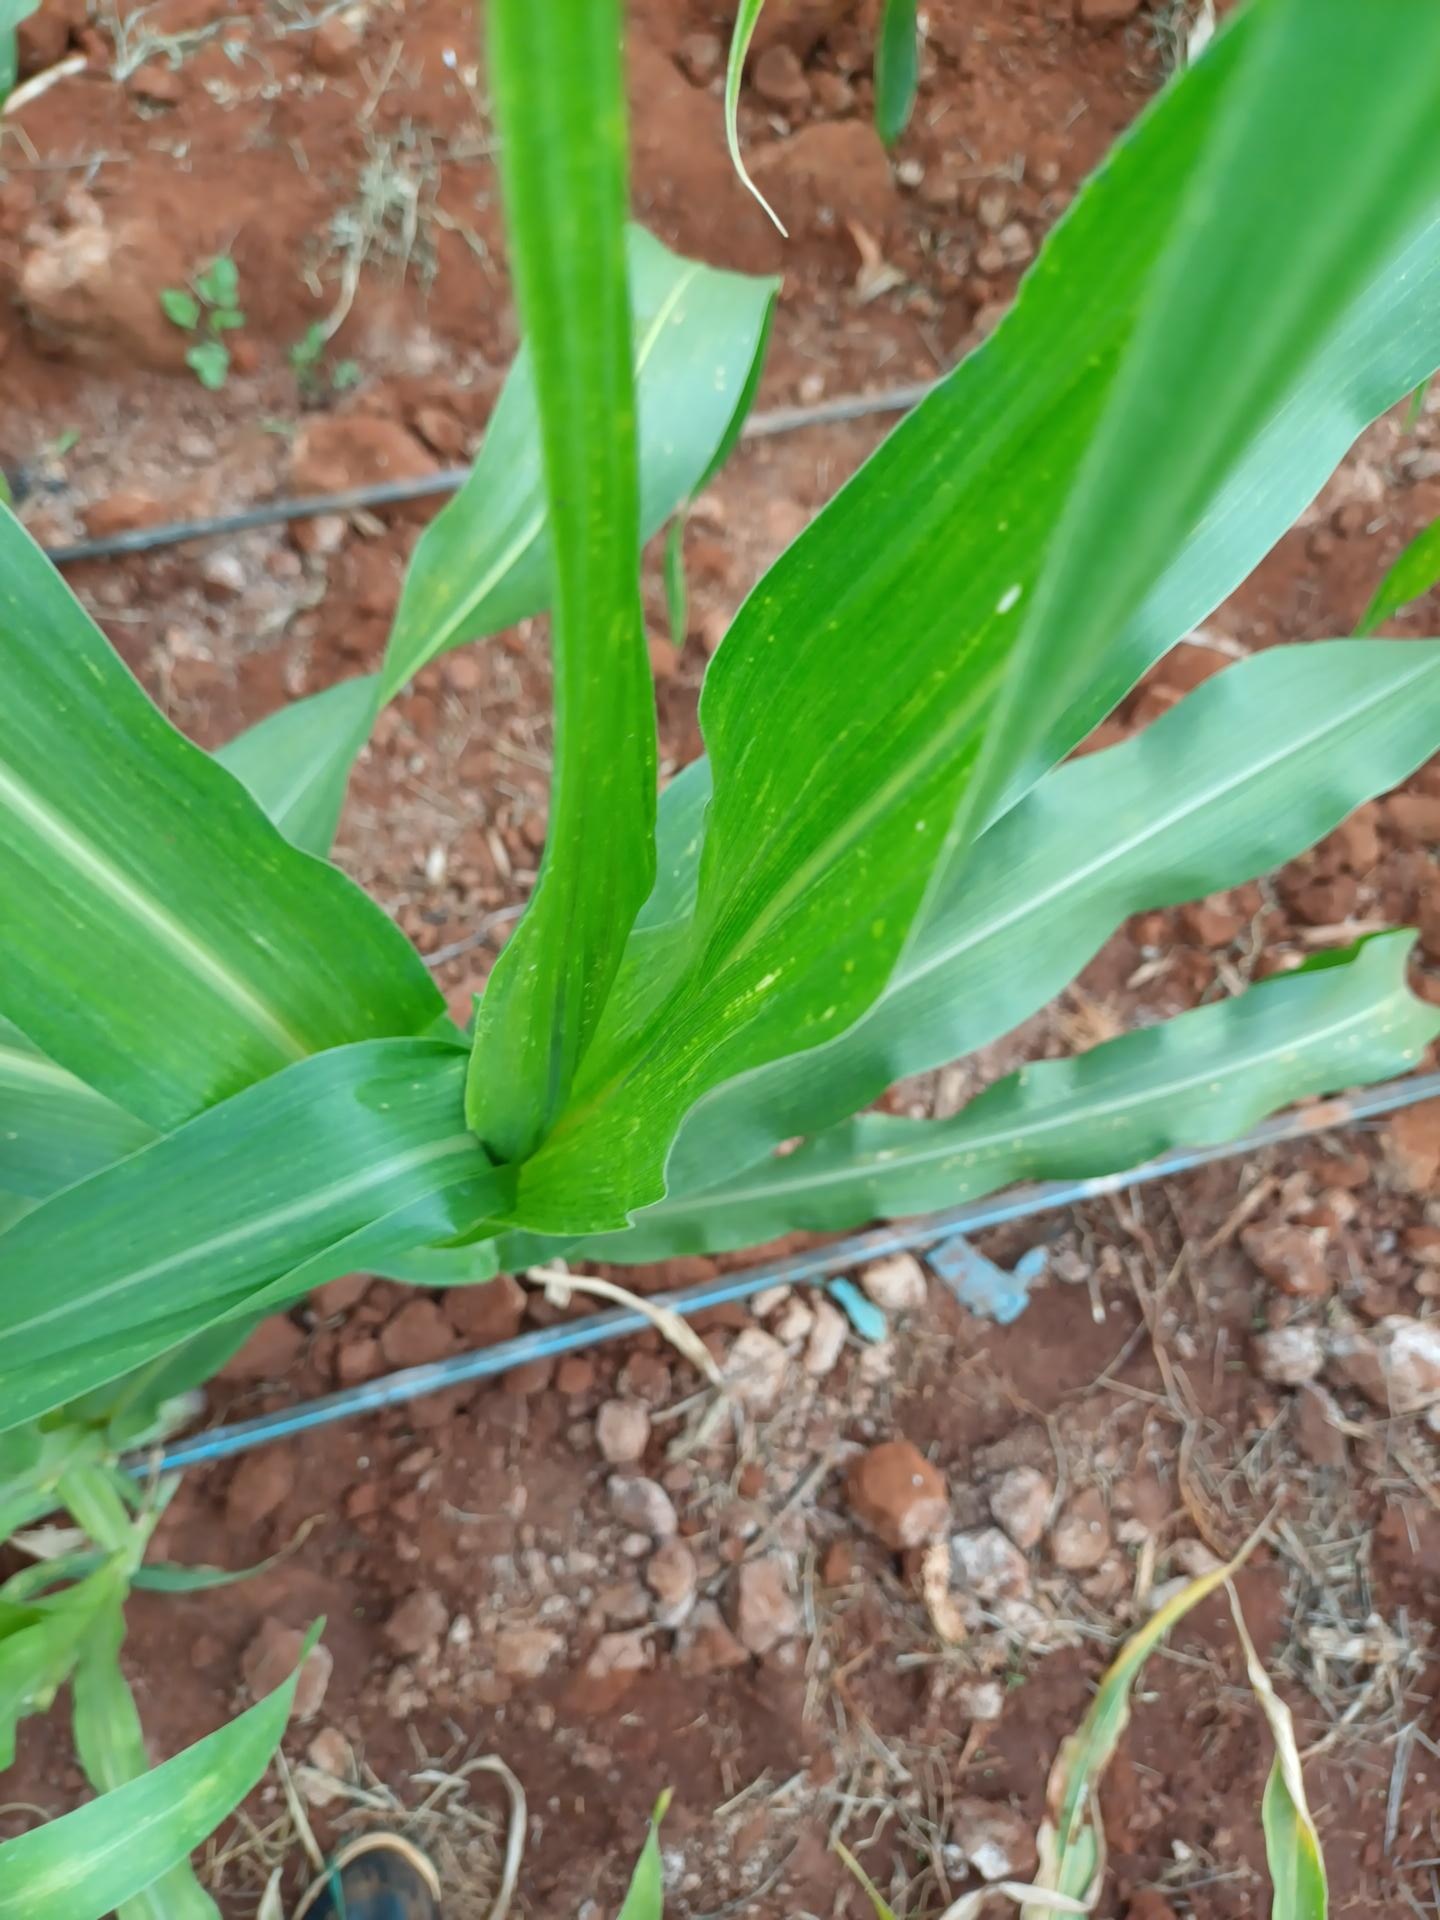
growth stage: vegetative
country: Kenya
